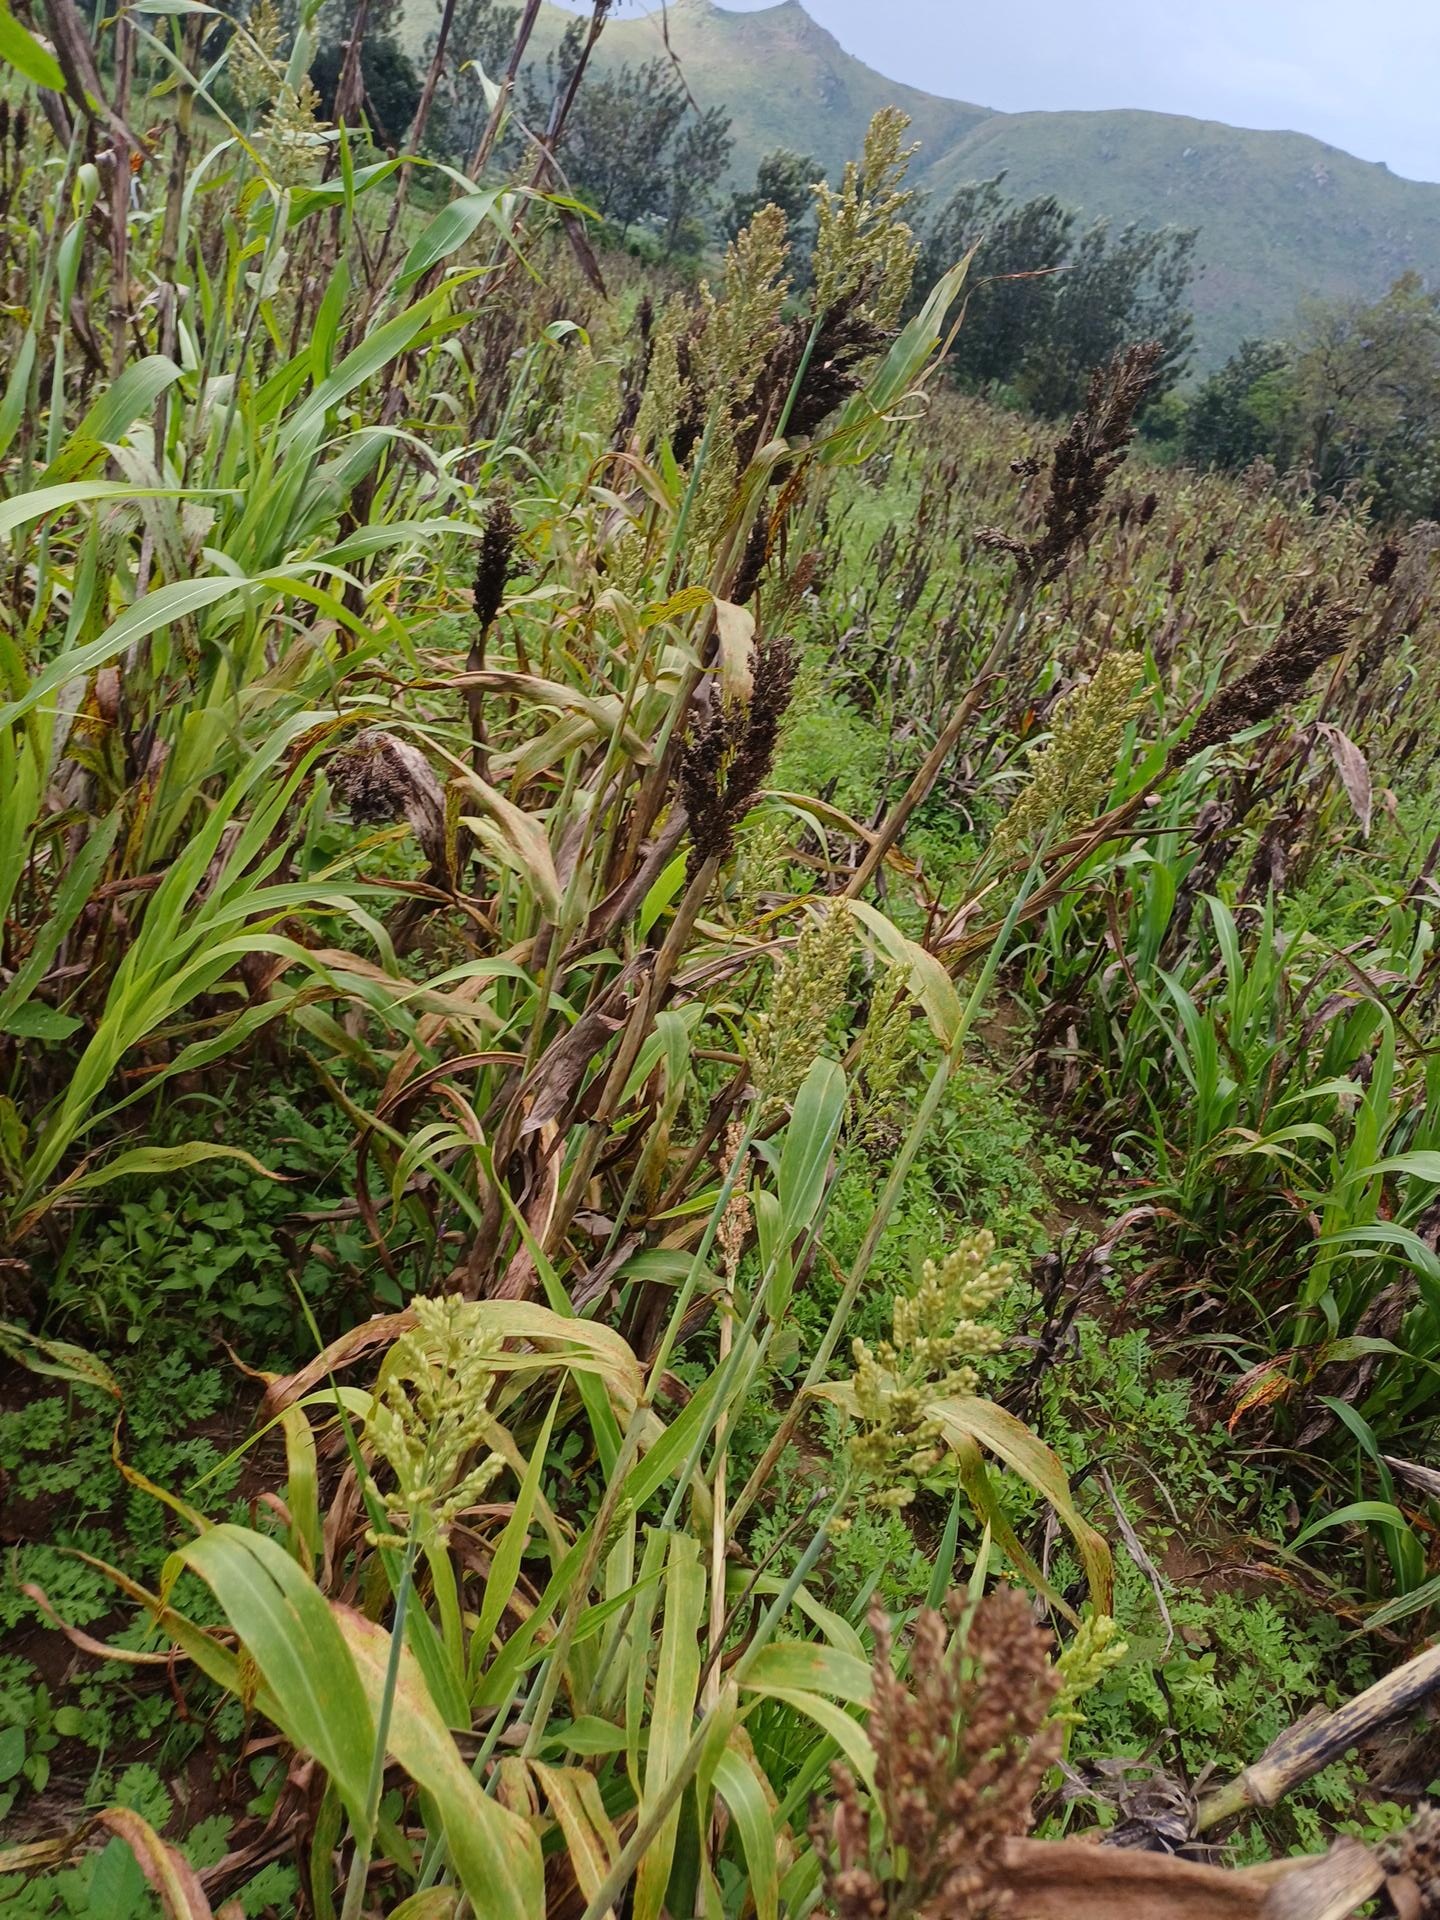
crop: sorghum
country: Kenya
